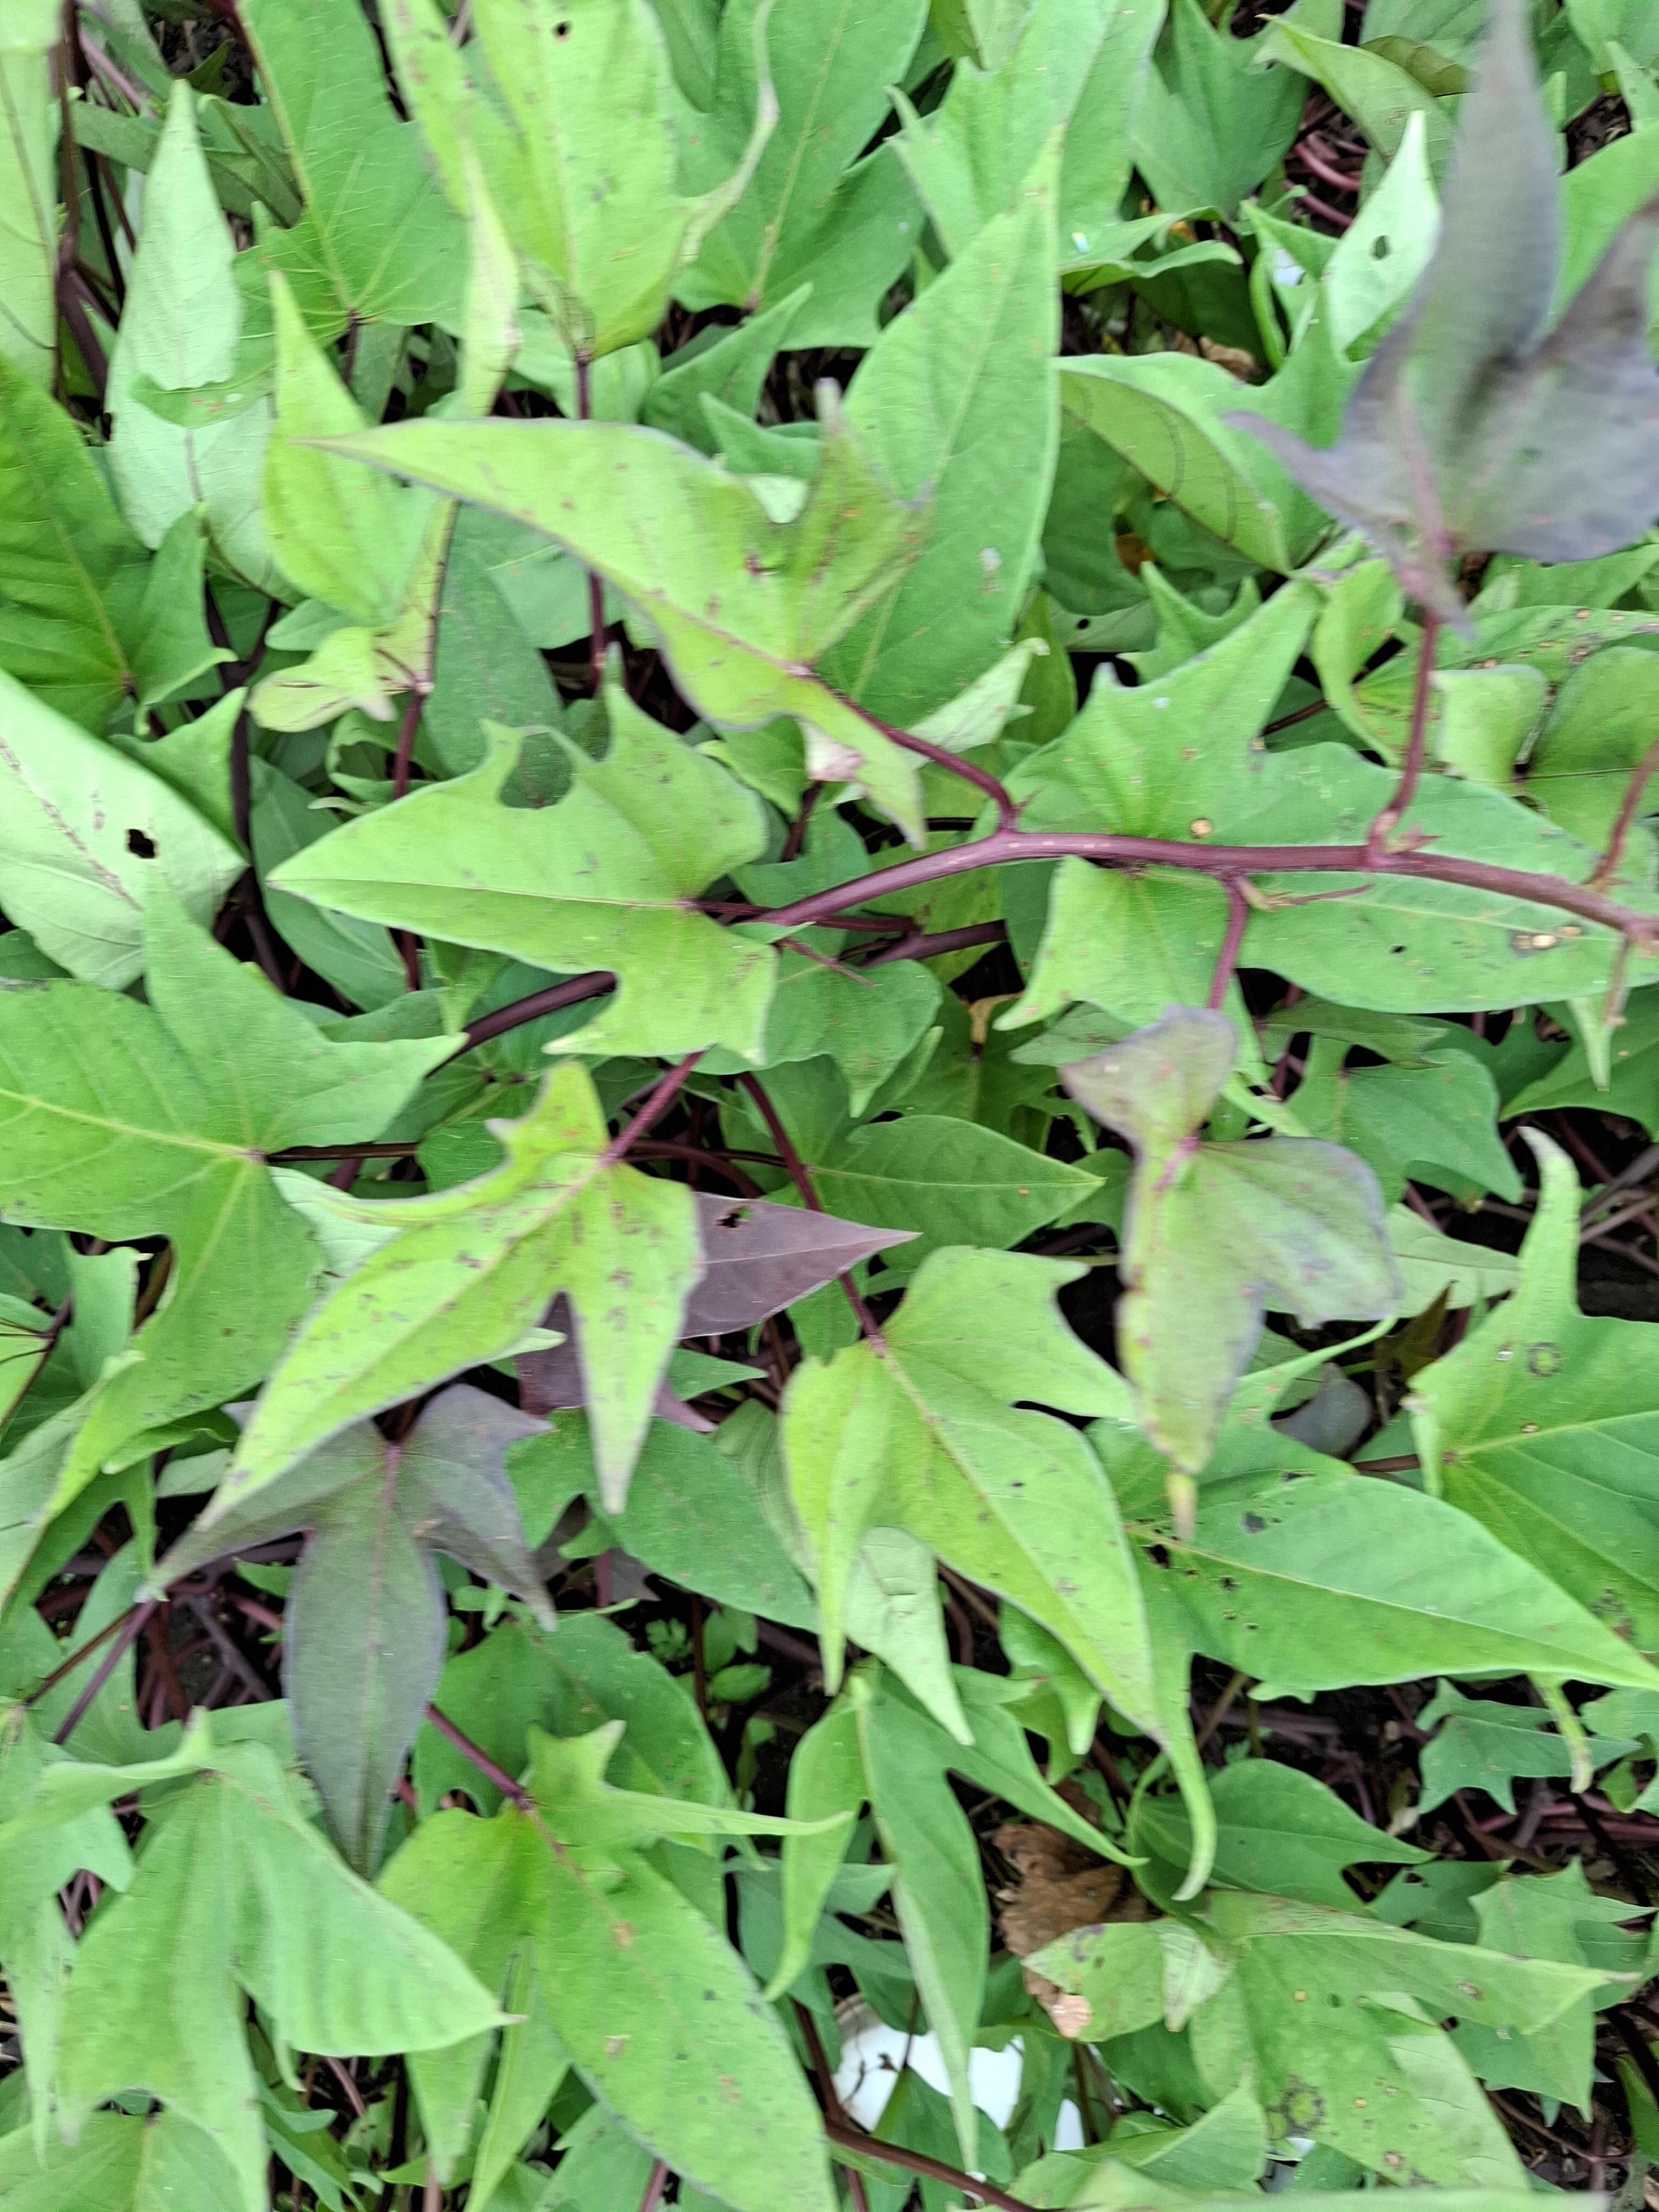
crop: sorghum
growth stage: harvest maturity
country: Tanzania
